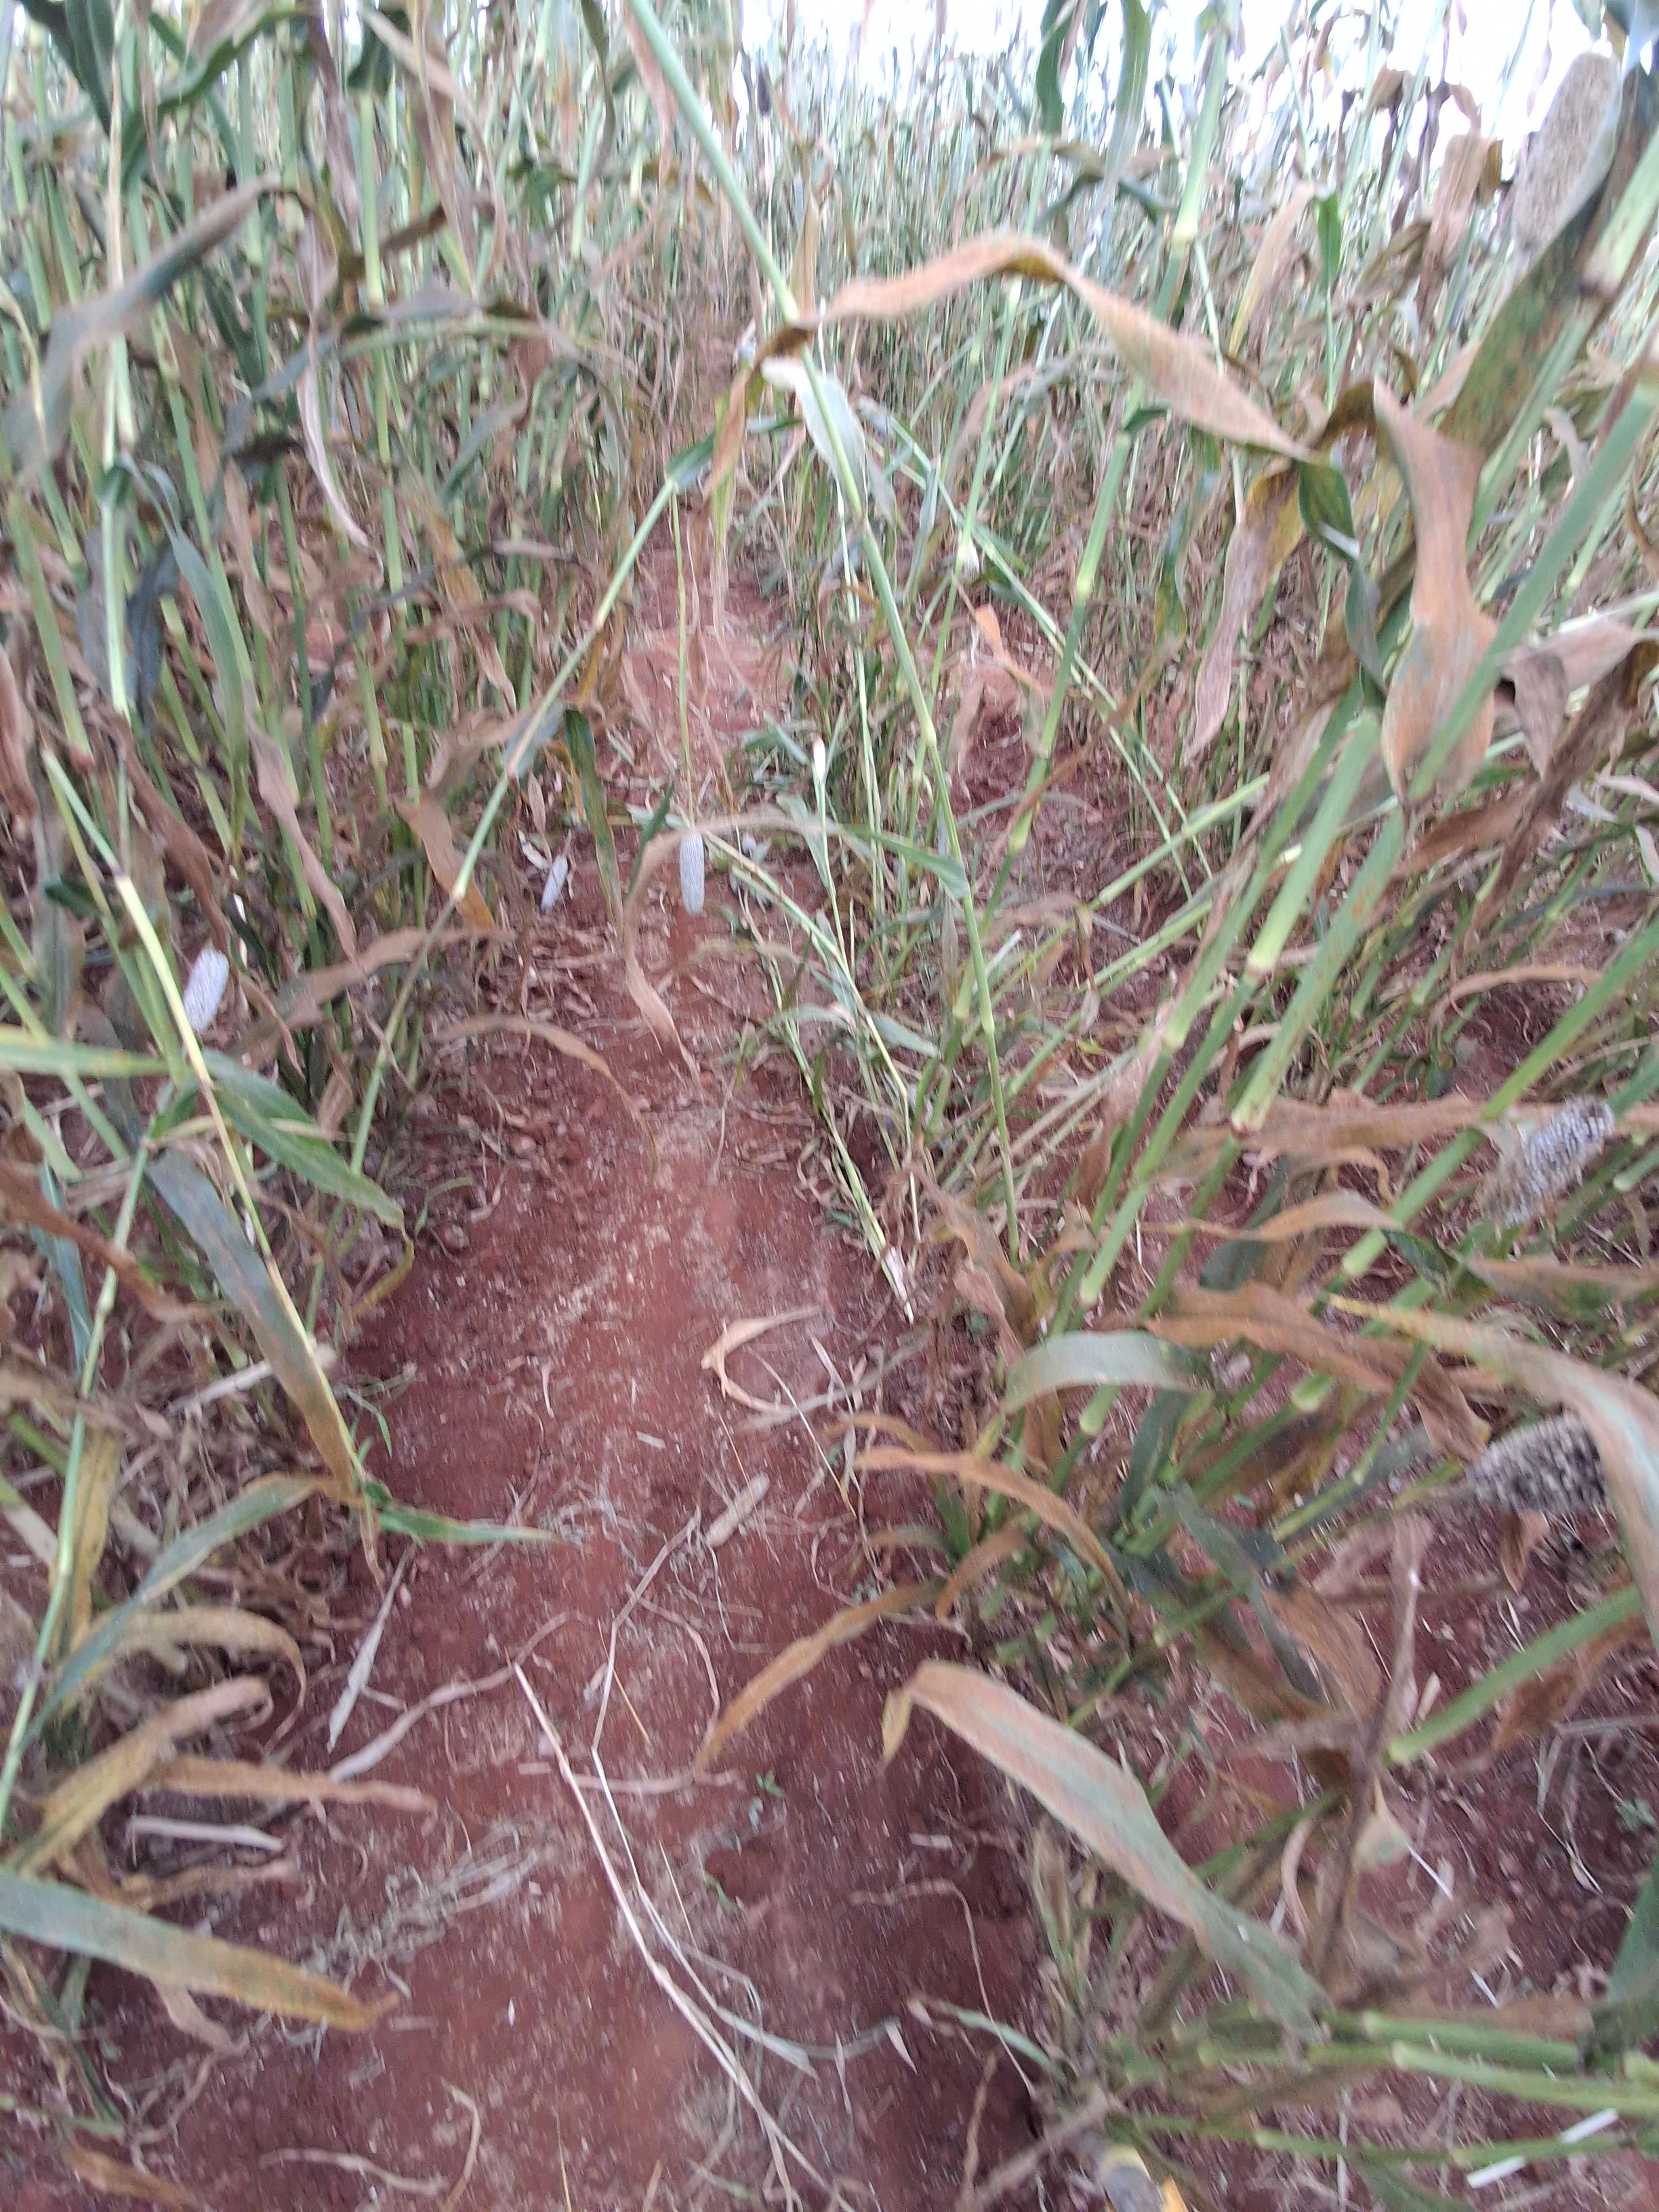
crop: pearl millet
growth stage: filling grain
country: Kenya
